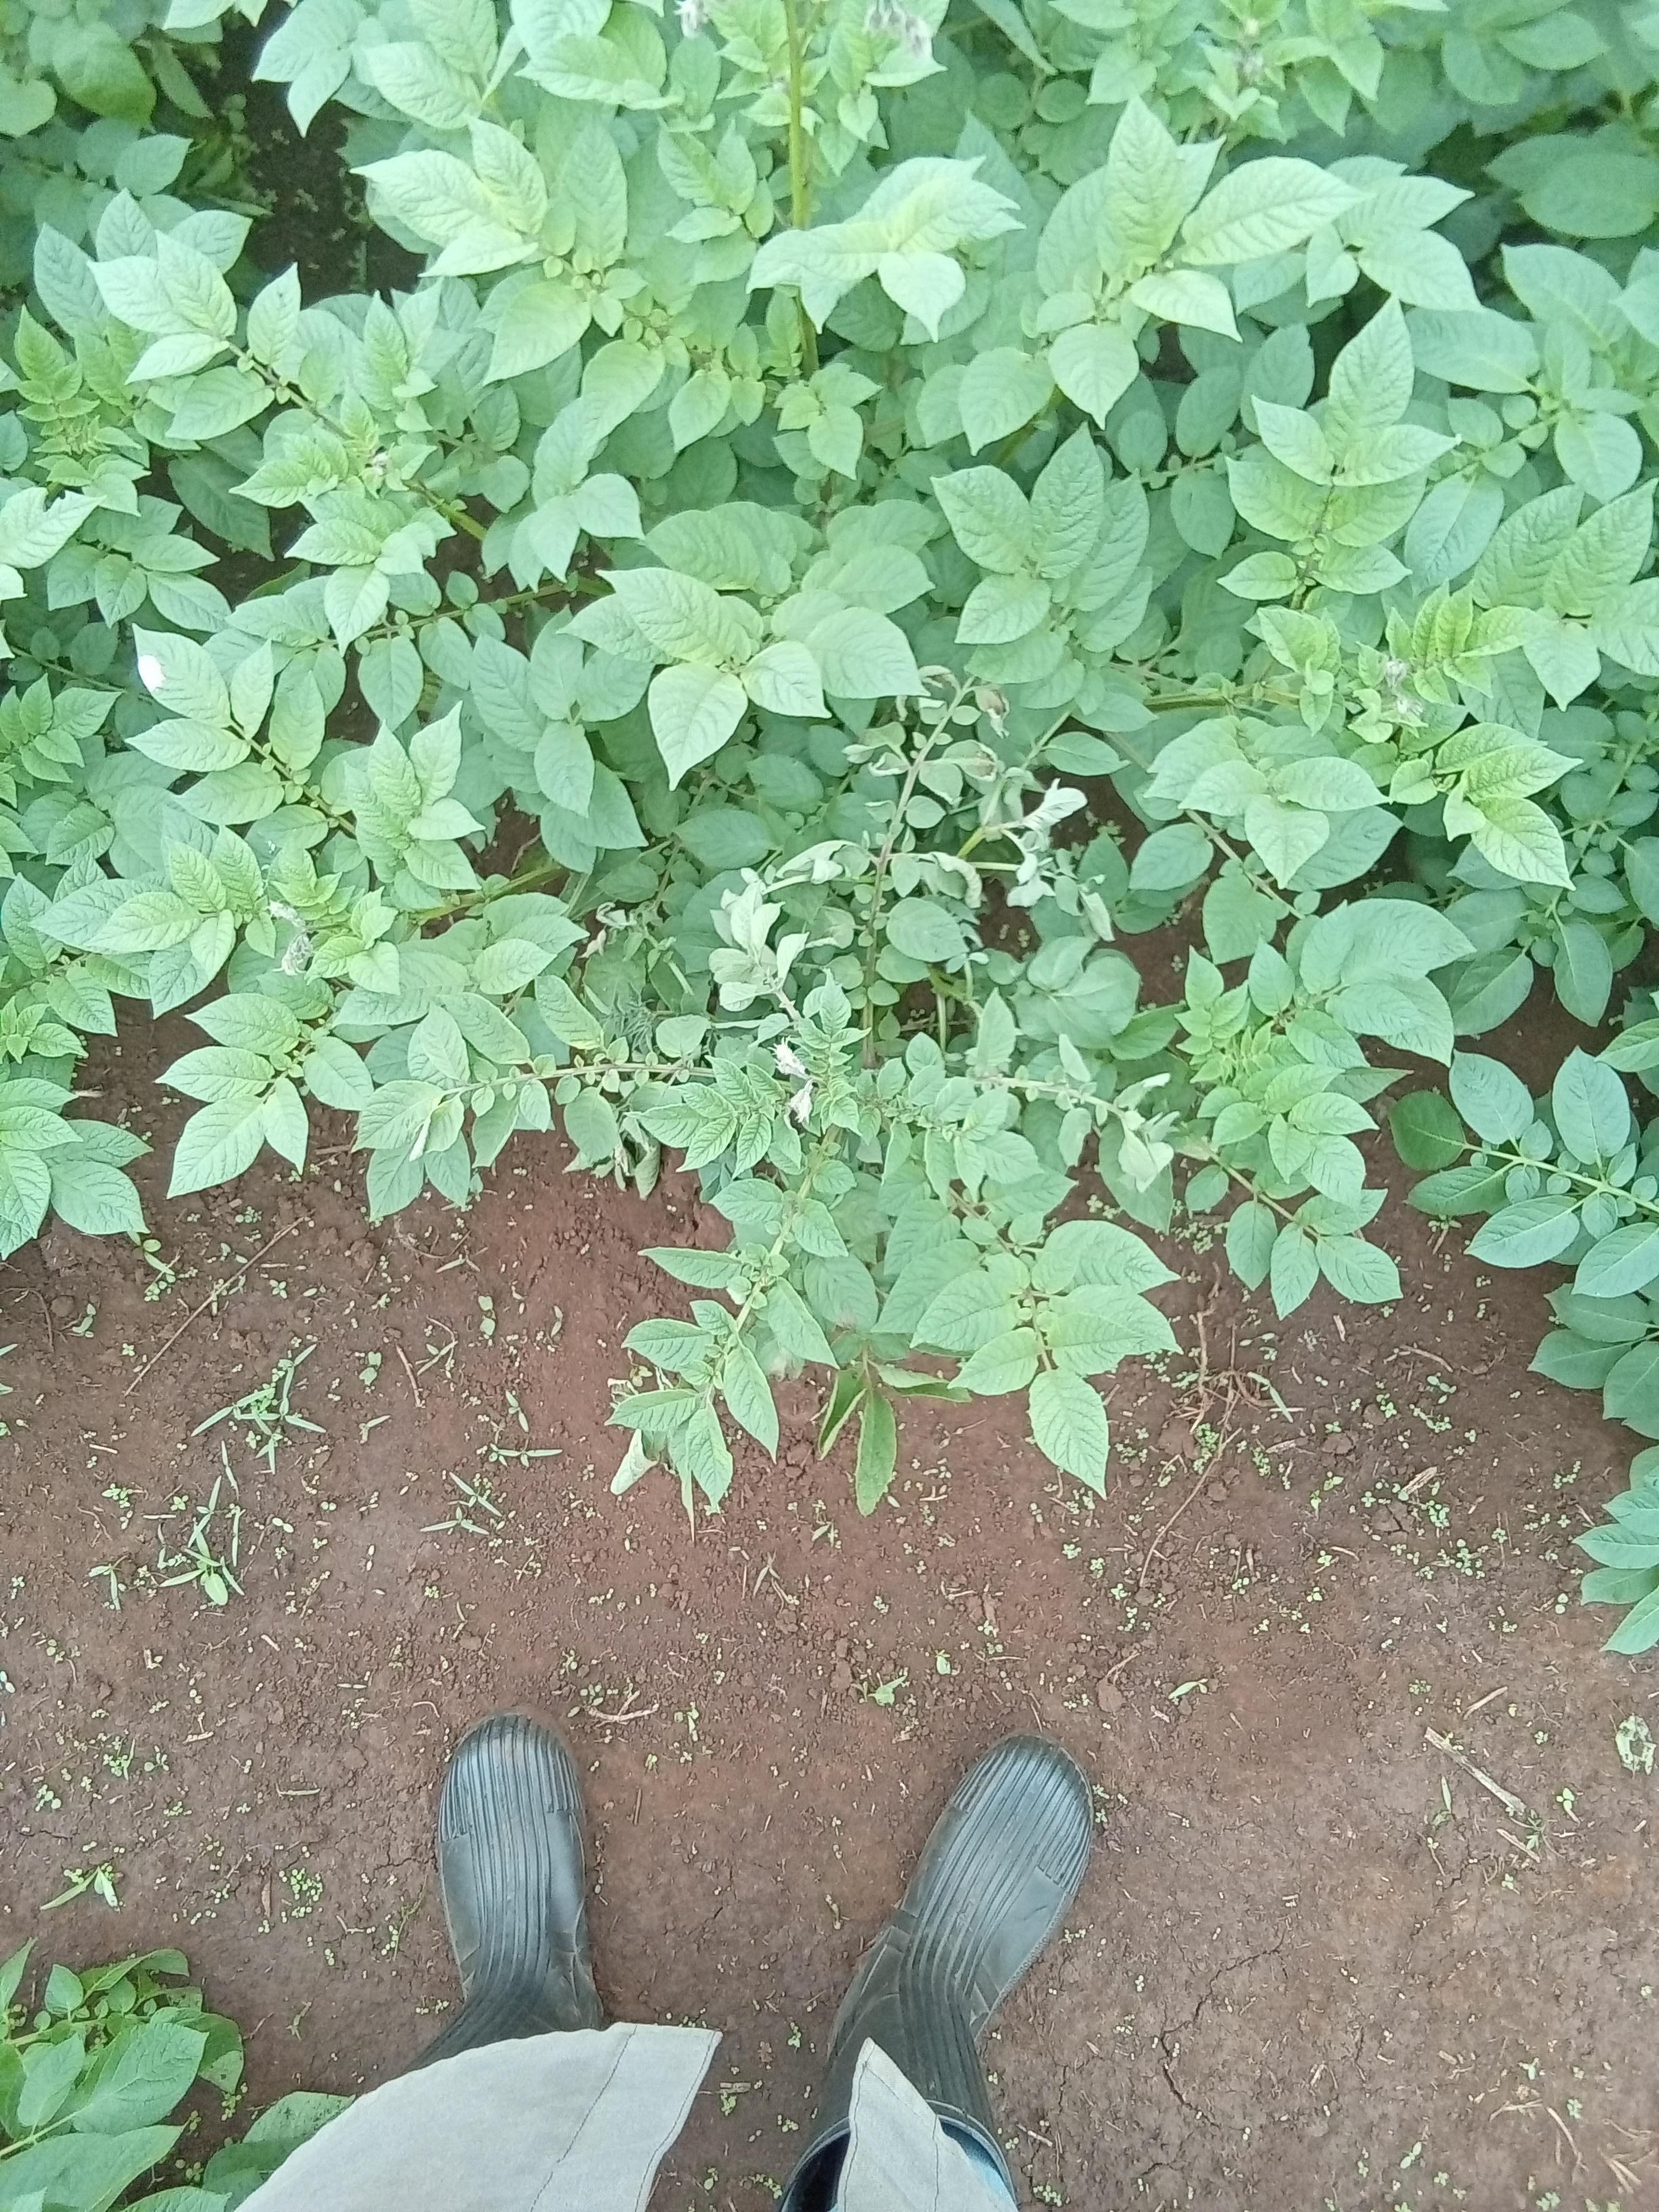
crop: potato
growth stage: flowering
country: Kenya
